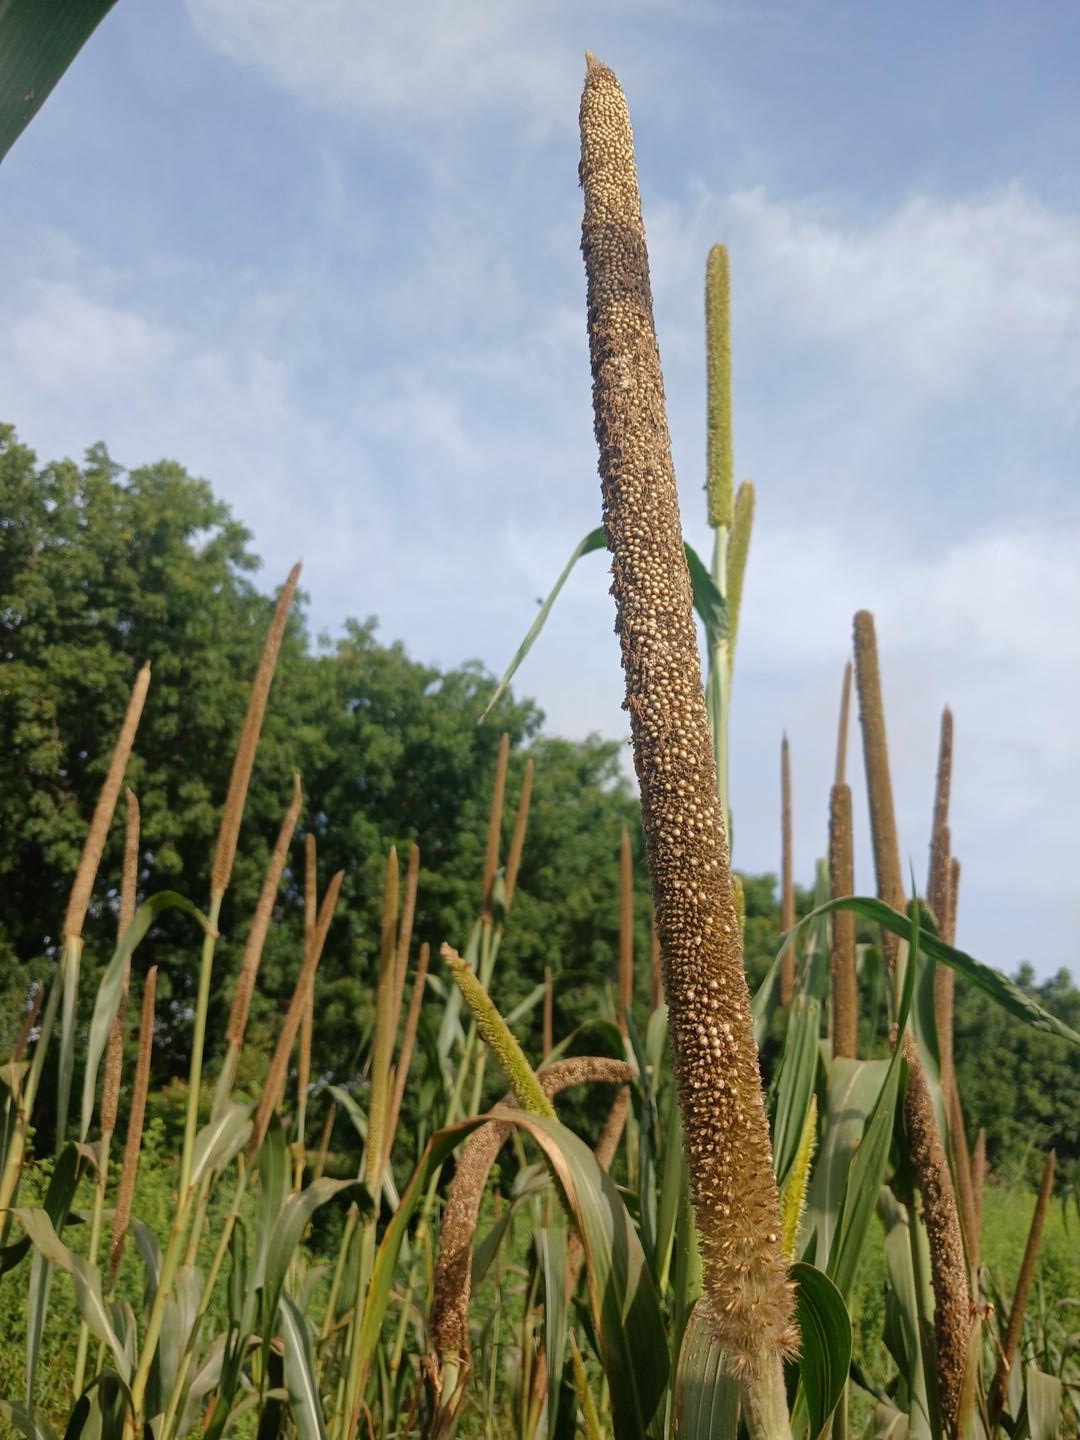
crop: pearl millet
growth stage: maturity
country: Senegal
